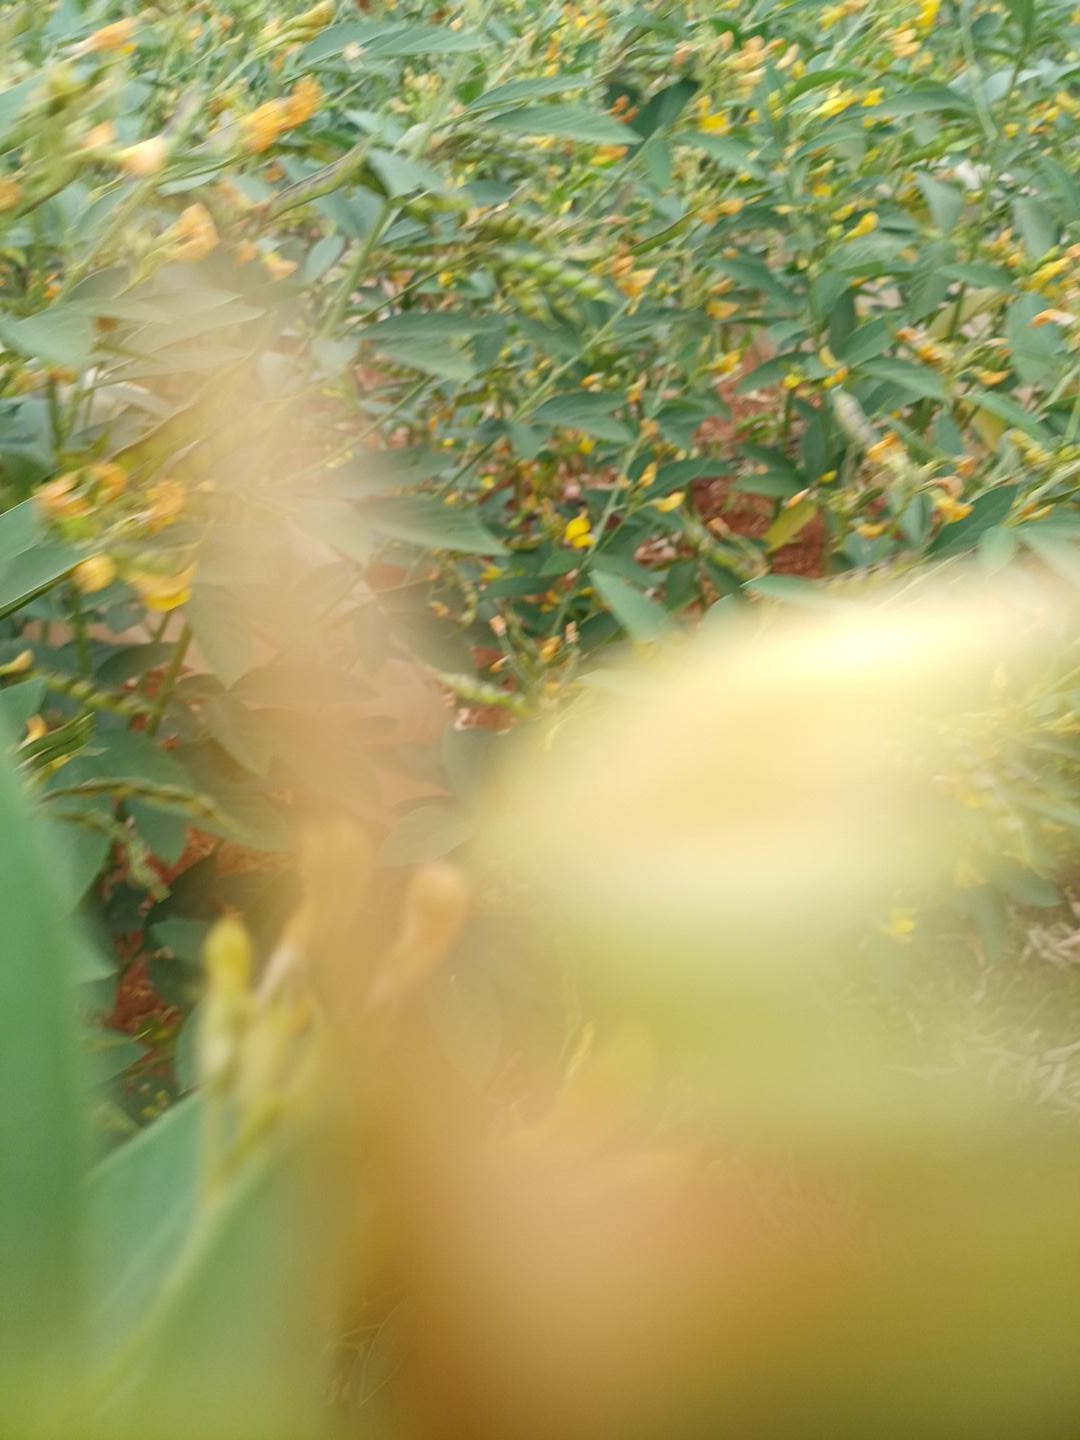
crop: pigeonpea
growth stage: flowering
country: Kenya
